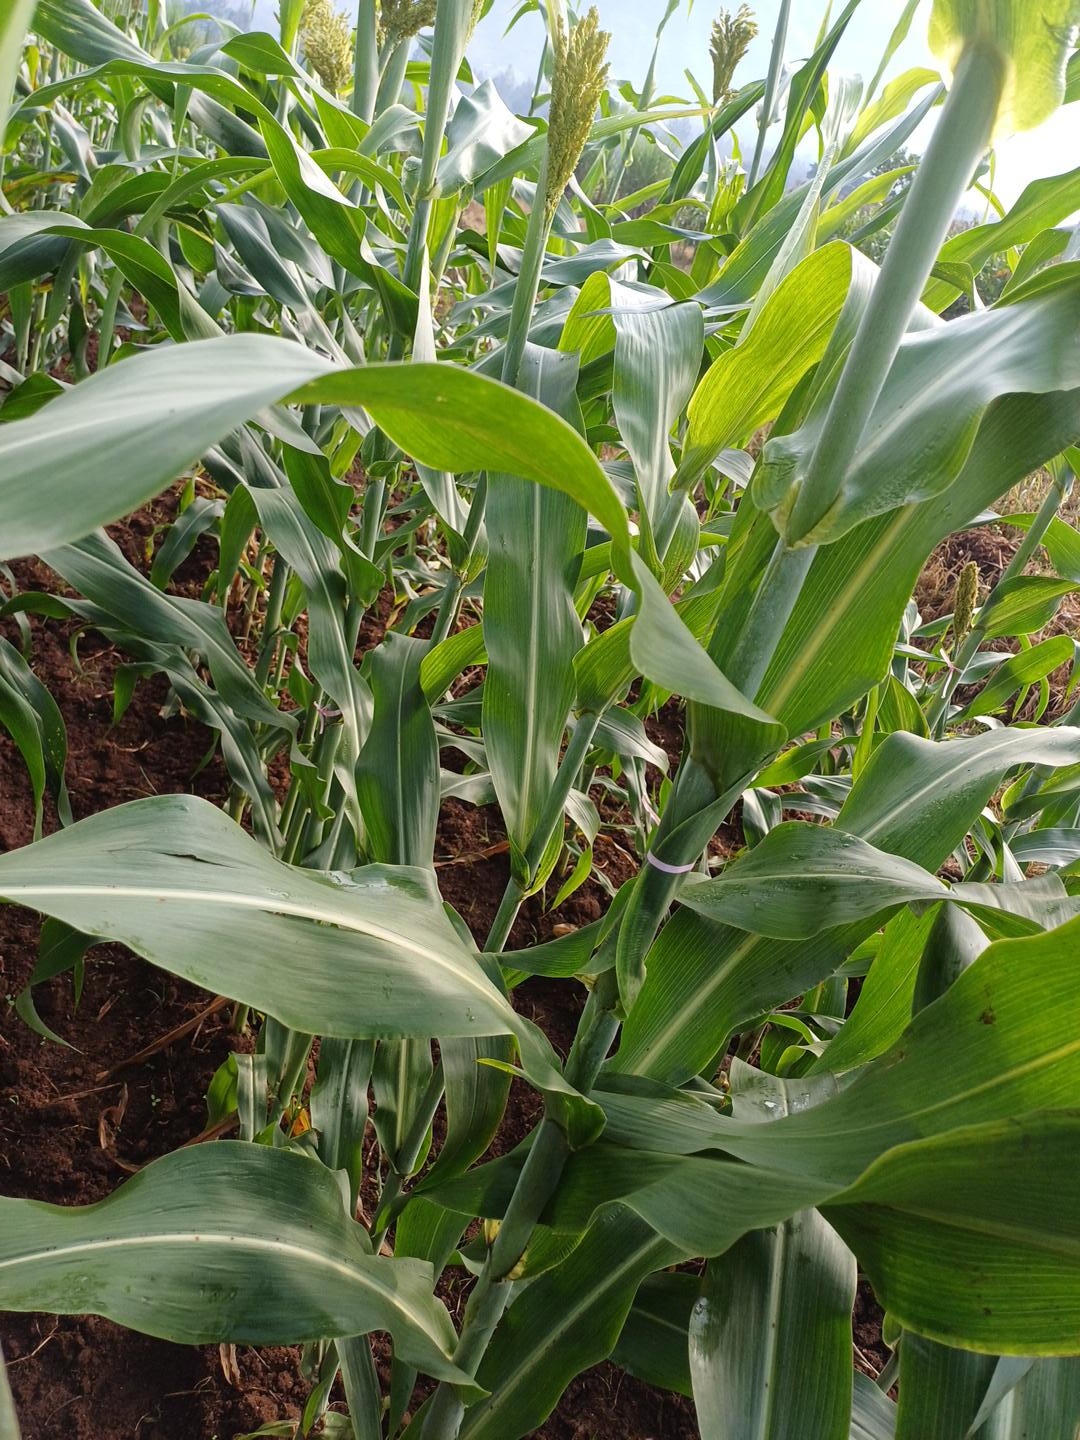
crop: sorghum
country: Kenya
